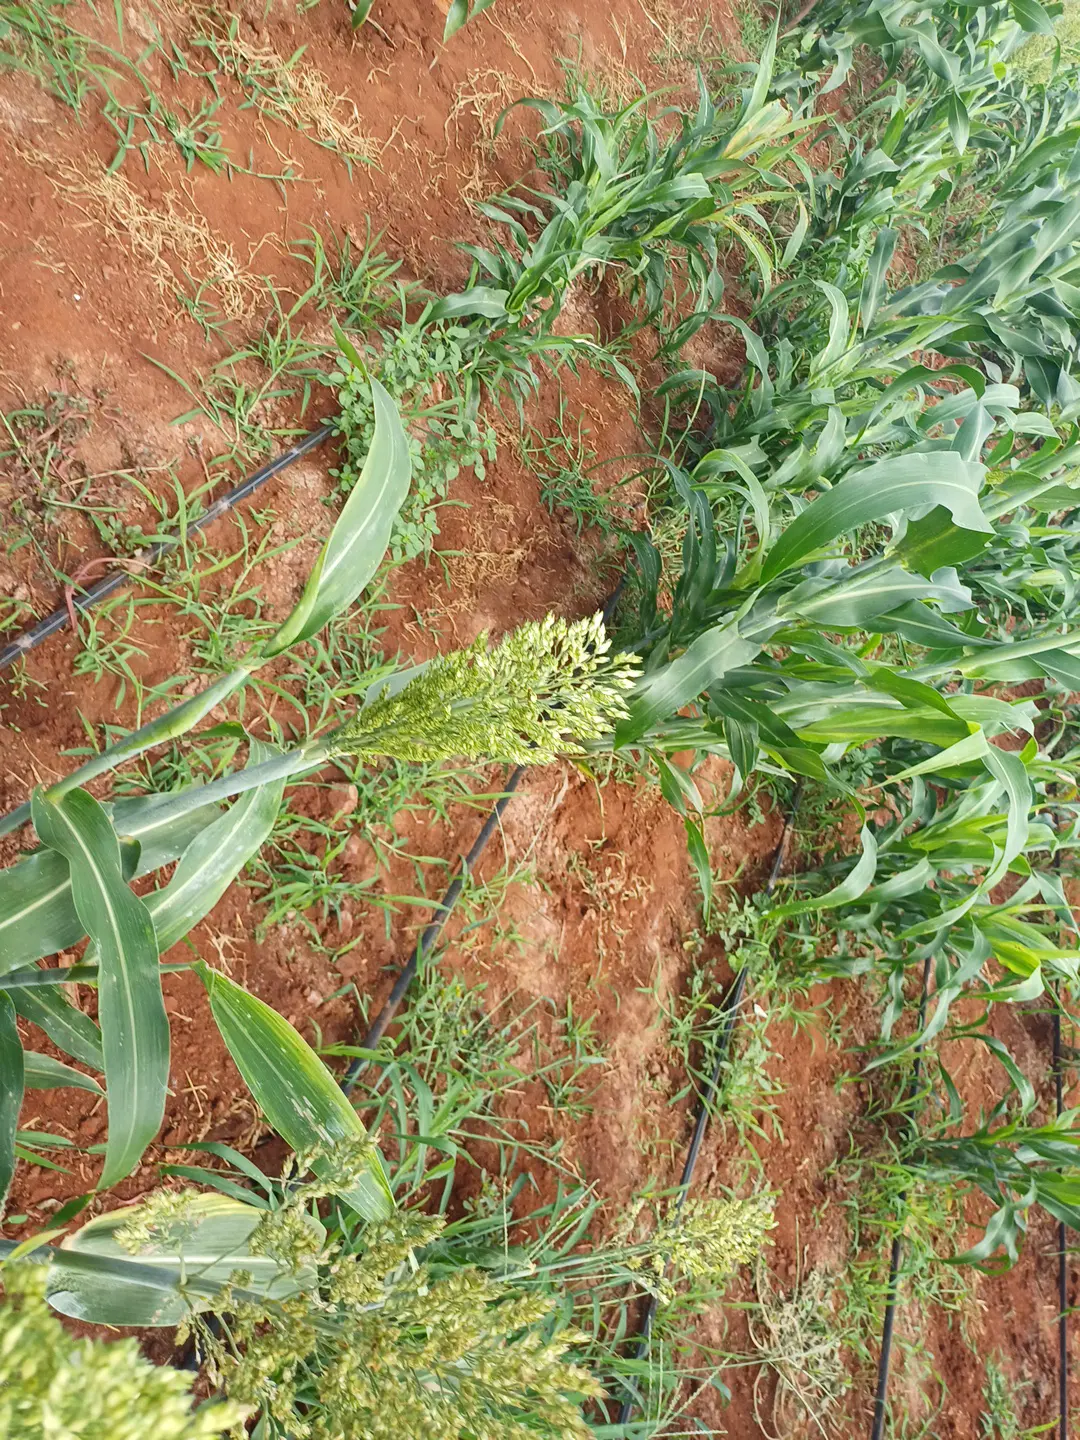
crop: sorghum
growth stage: flowering
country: Kenya
